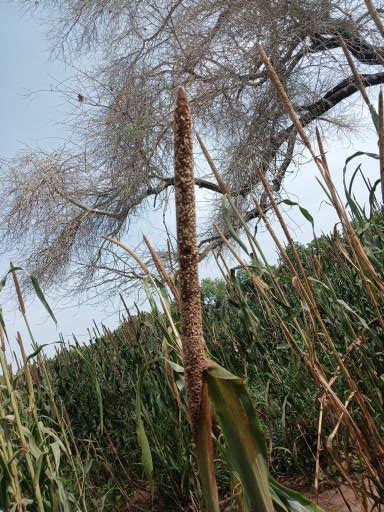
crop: pearl millet
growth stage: maturity
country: Senegal
